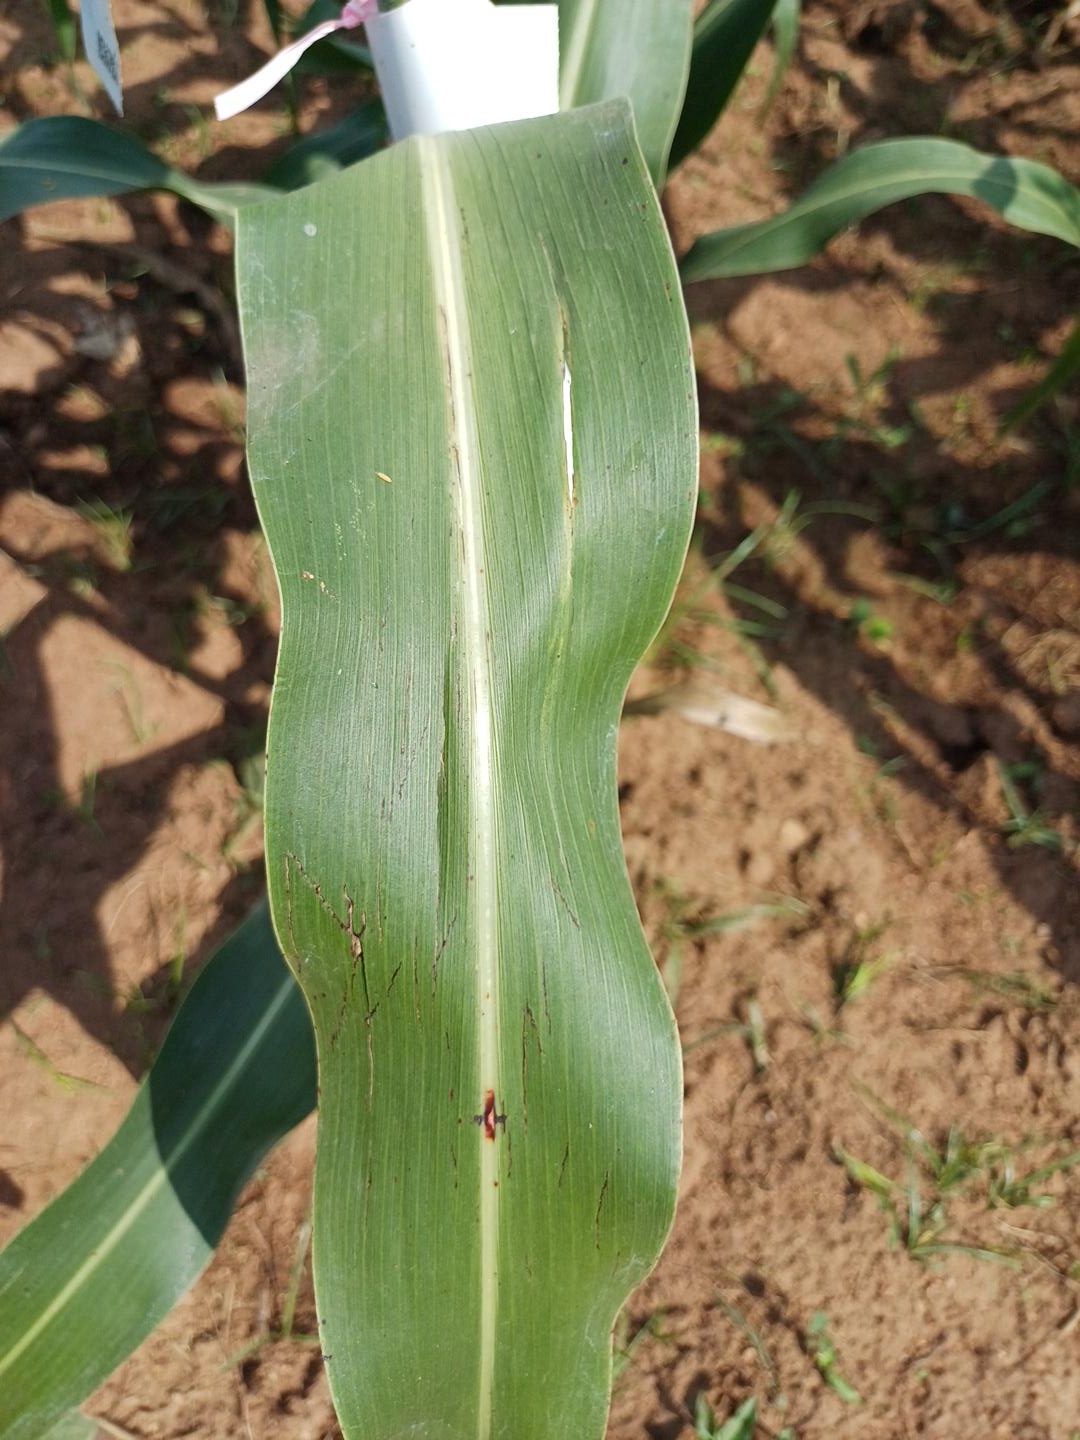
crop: sorghum
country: Kenya
